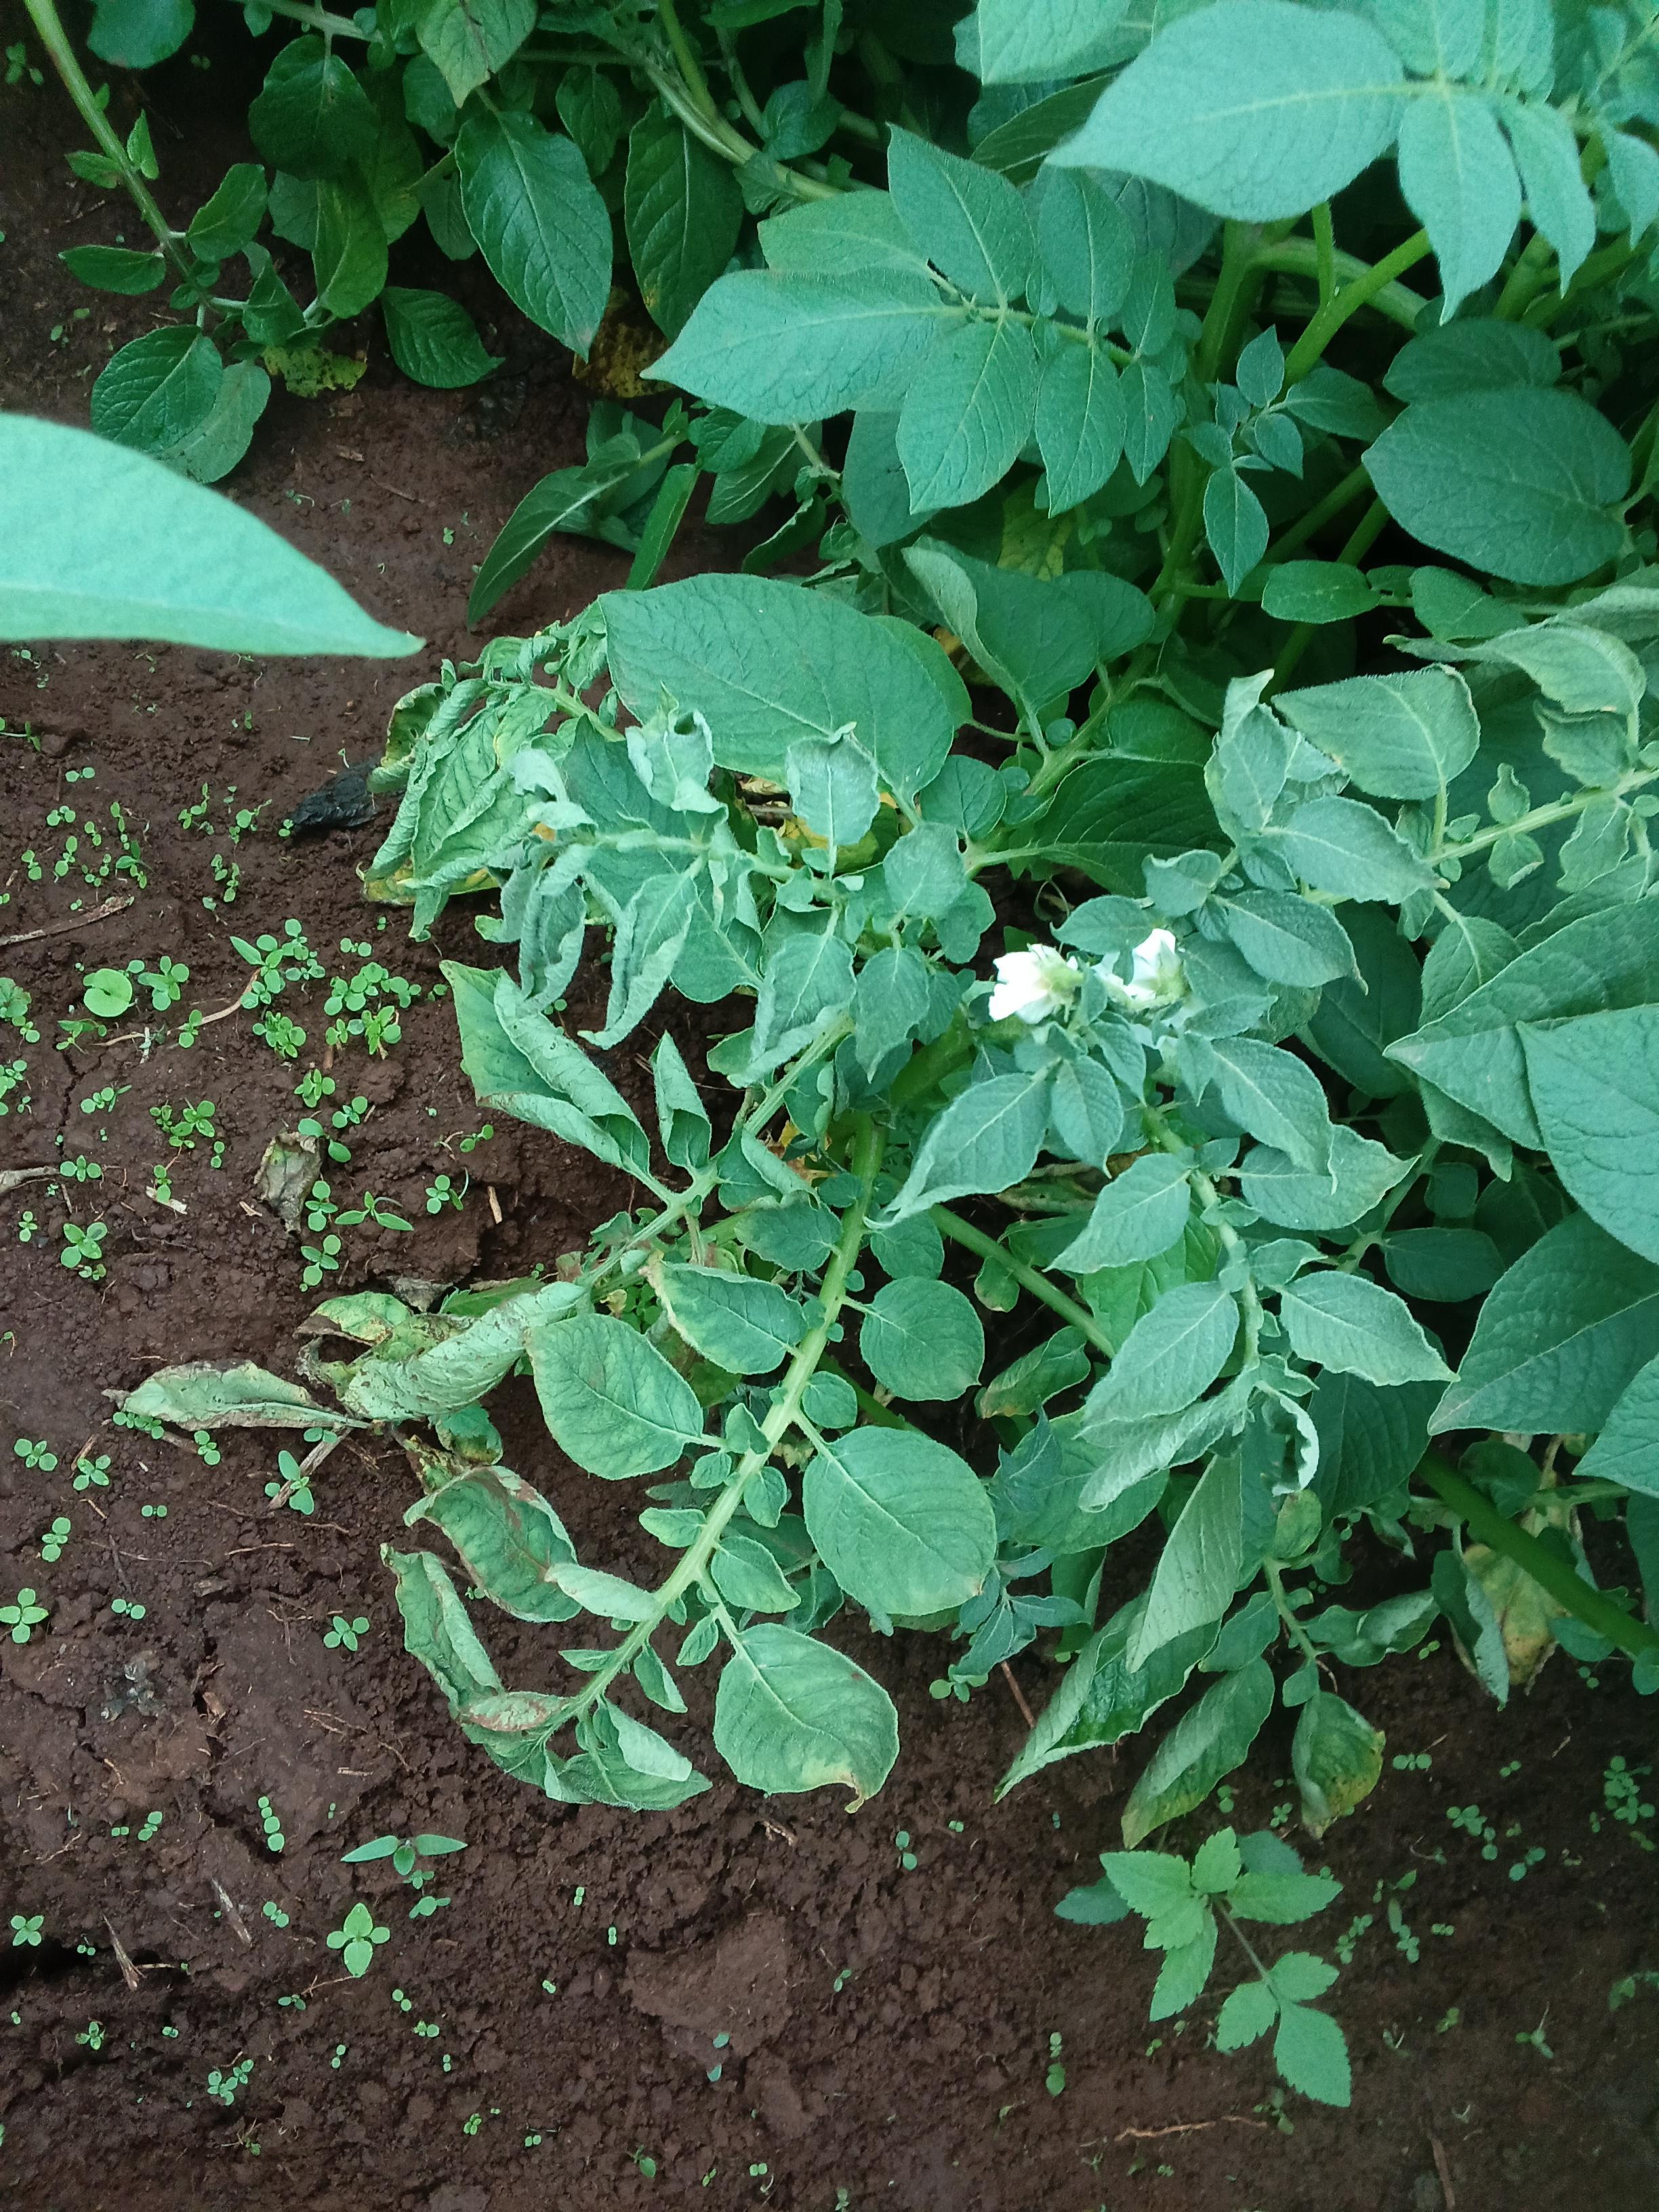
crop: potato
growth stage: flowering
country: Kenya
